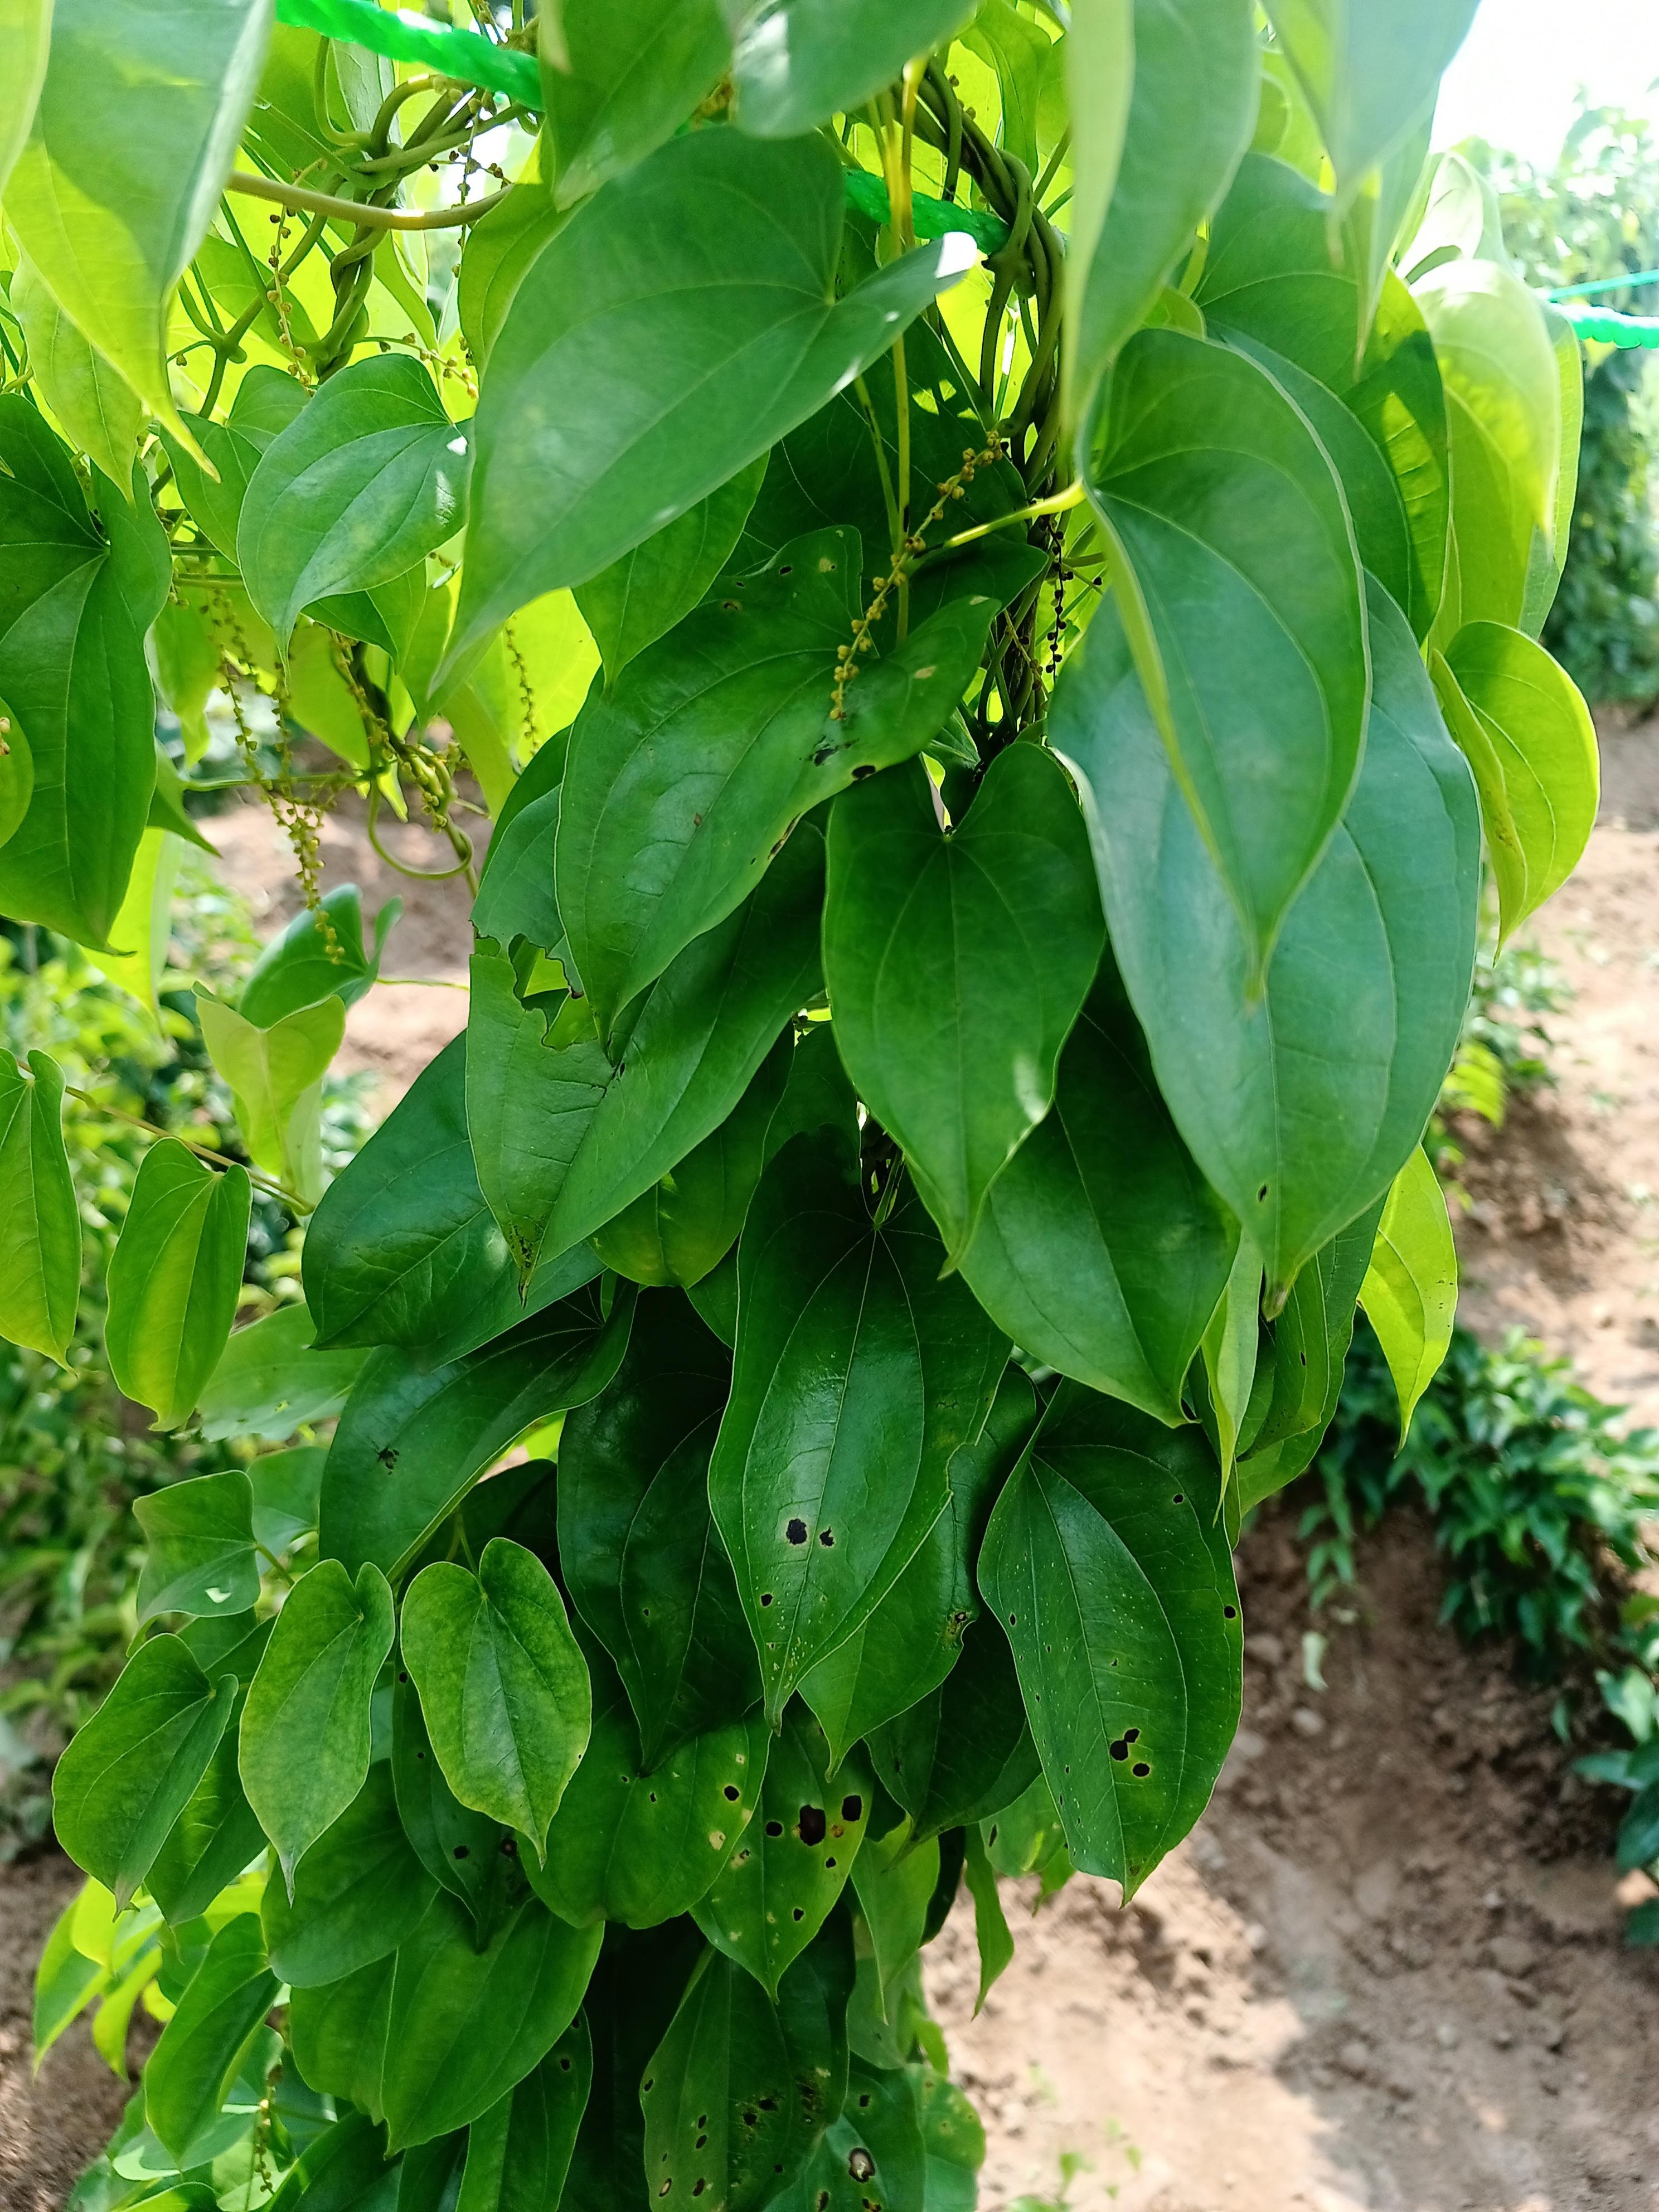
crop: yam
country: Nigeria
